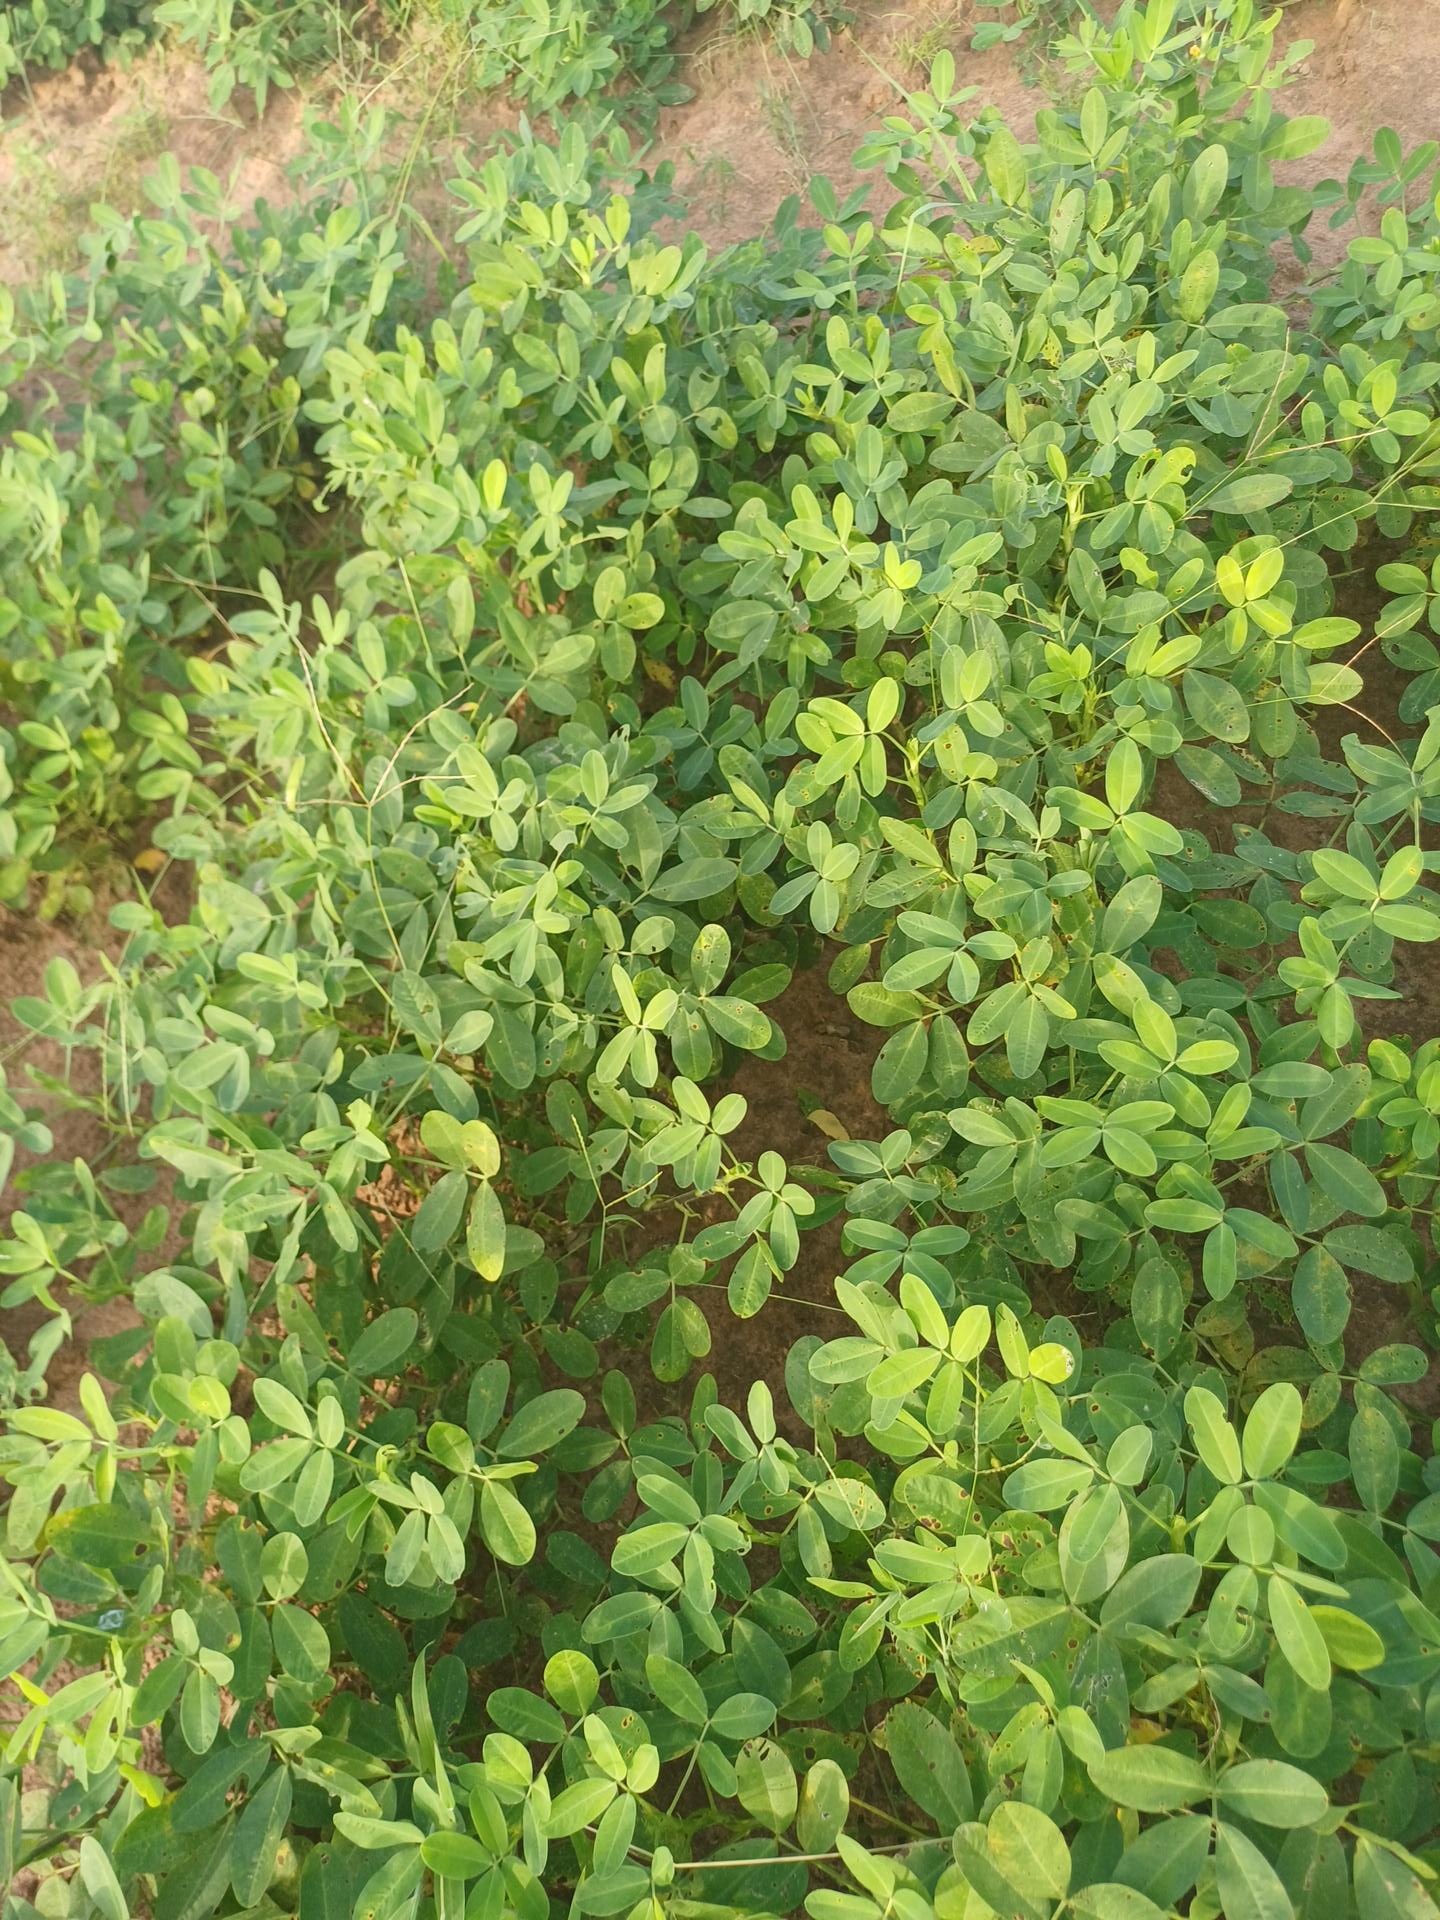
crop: groundnut
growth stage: flowering
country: Senegal
